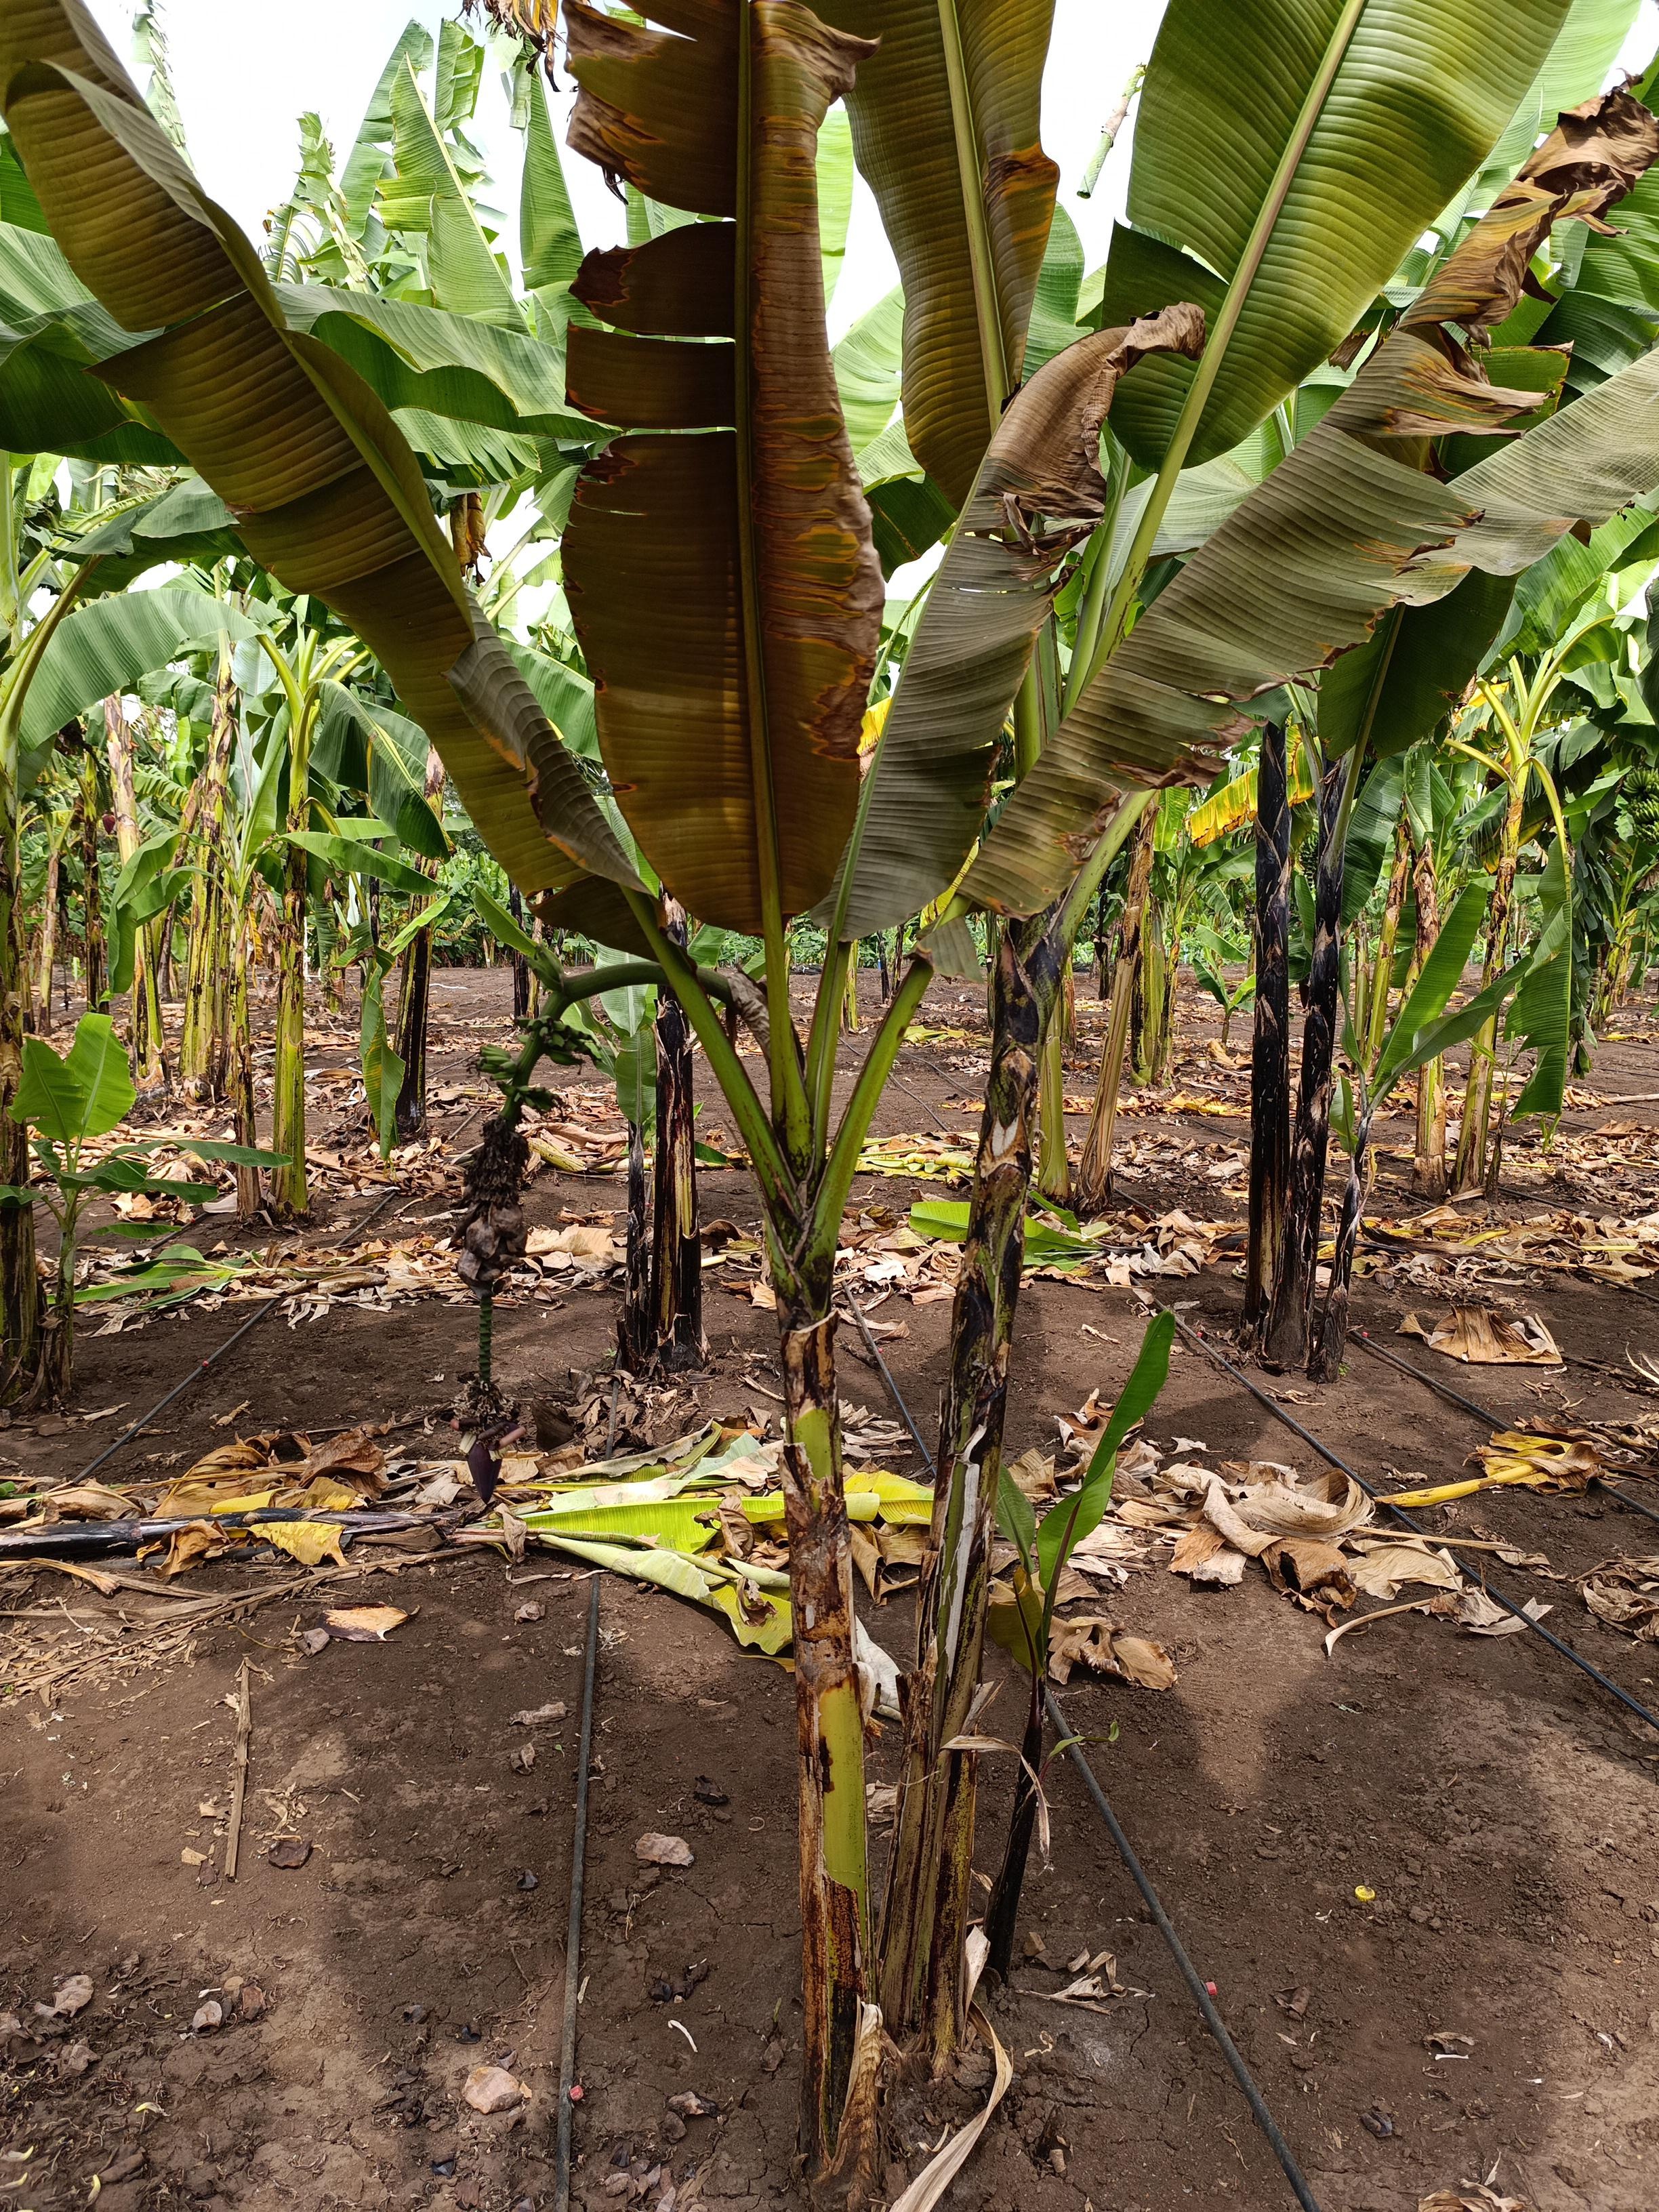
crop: banana
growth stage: development fruit
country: Tanzania
